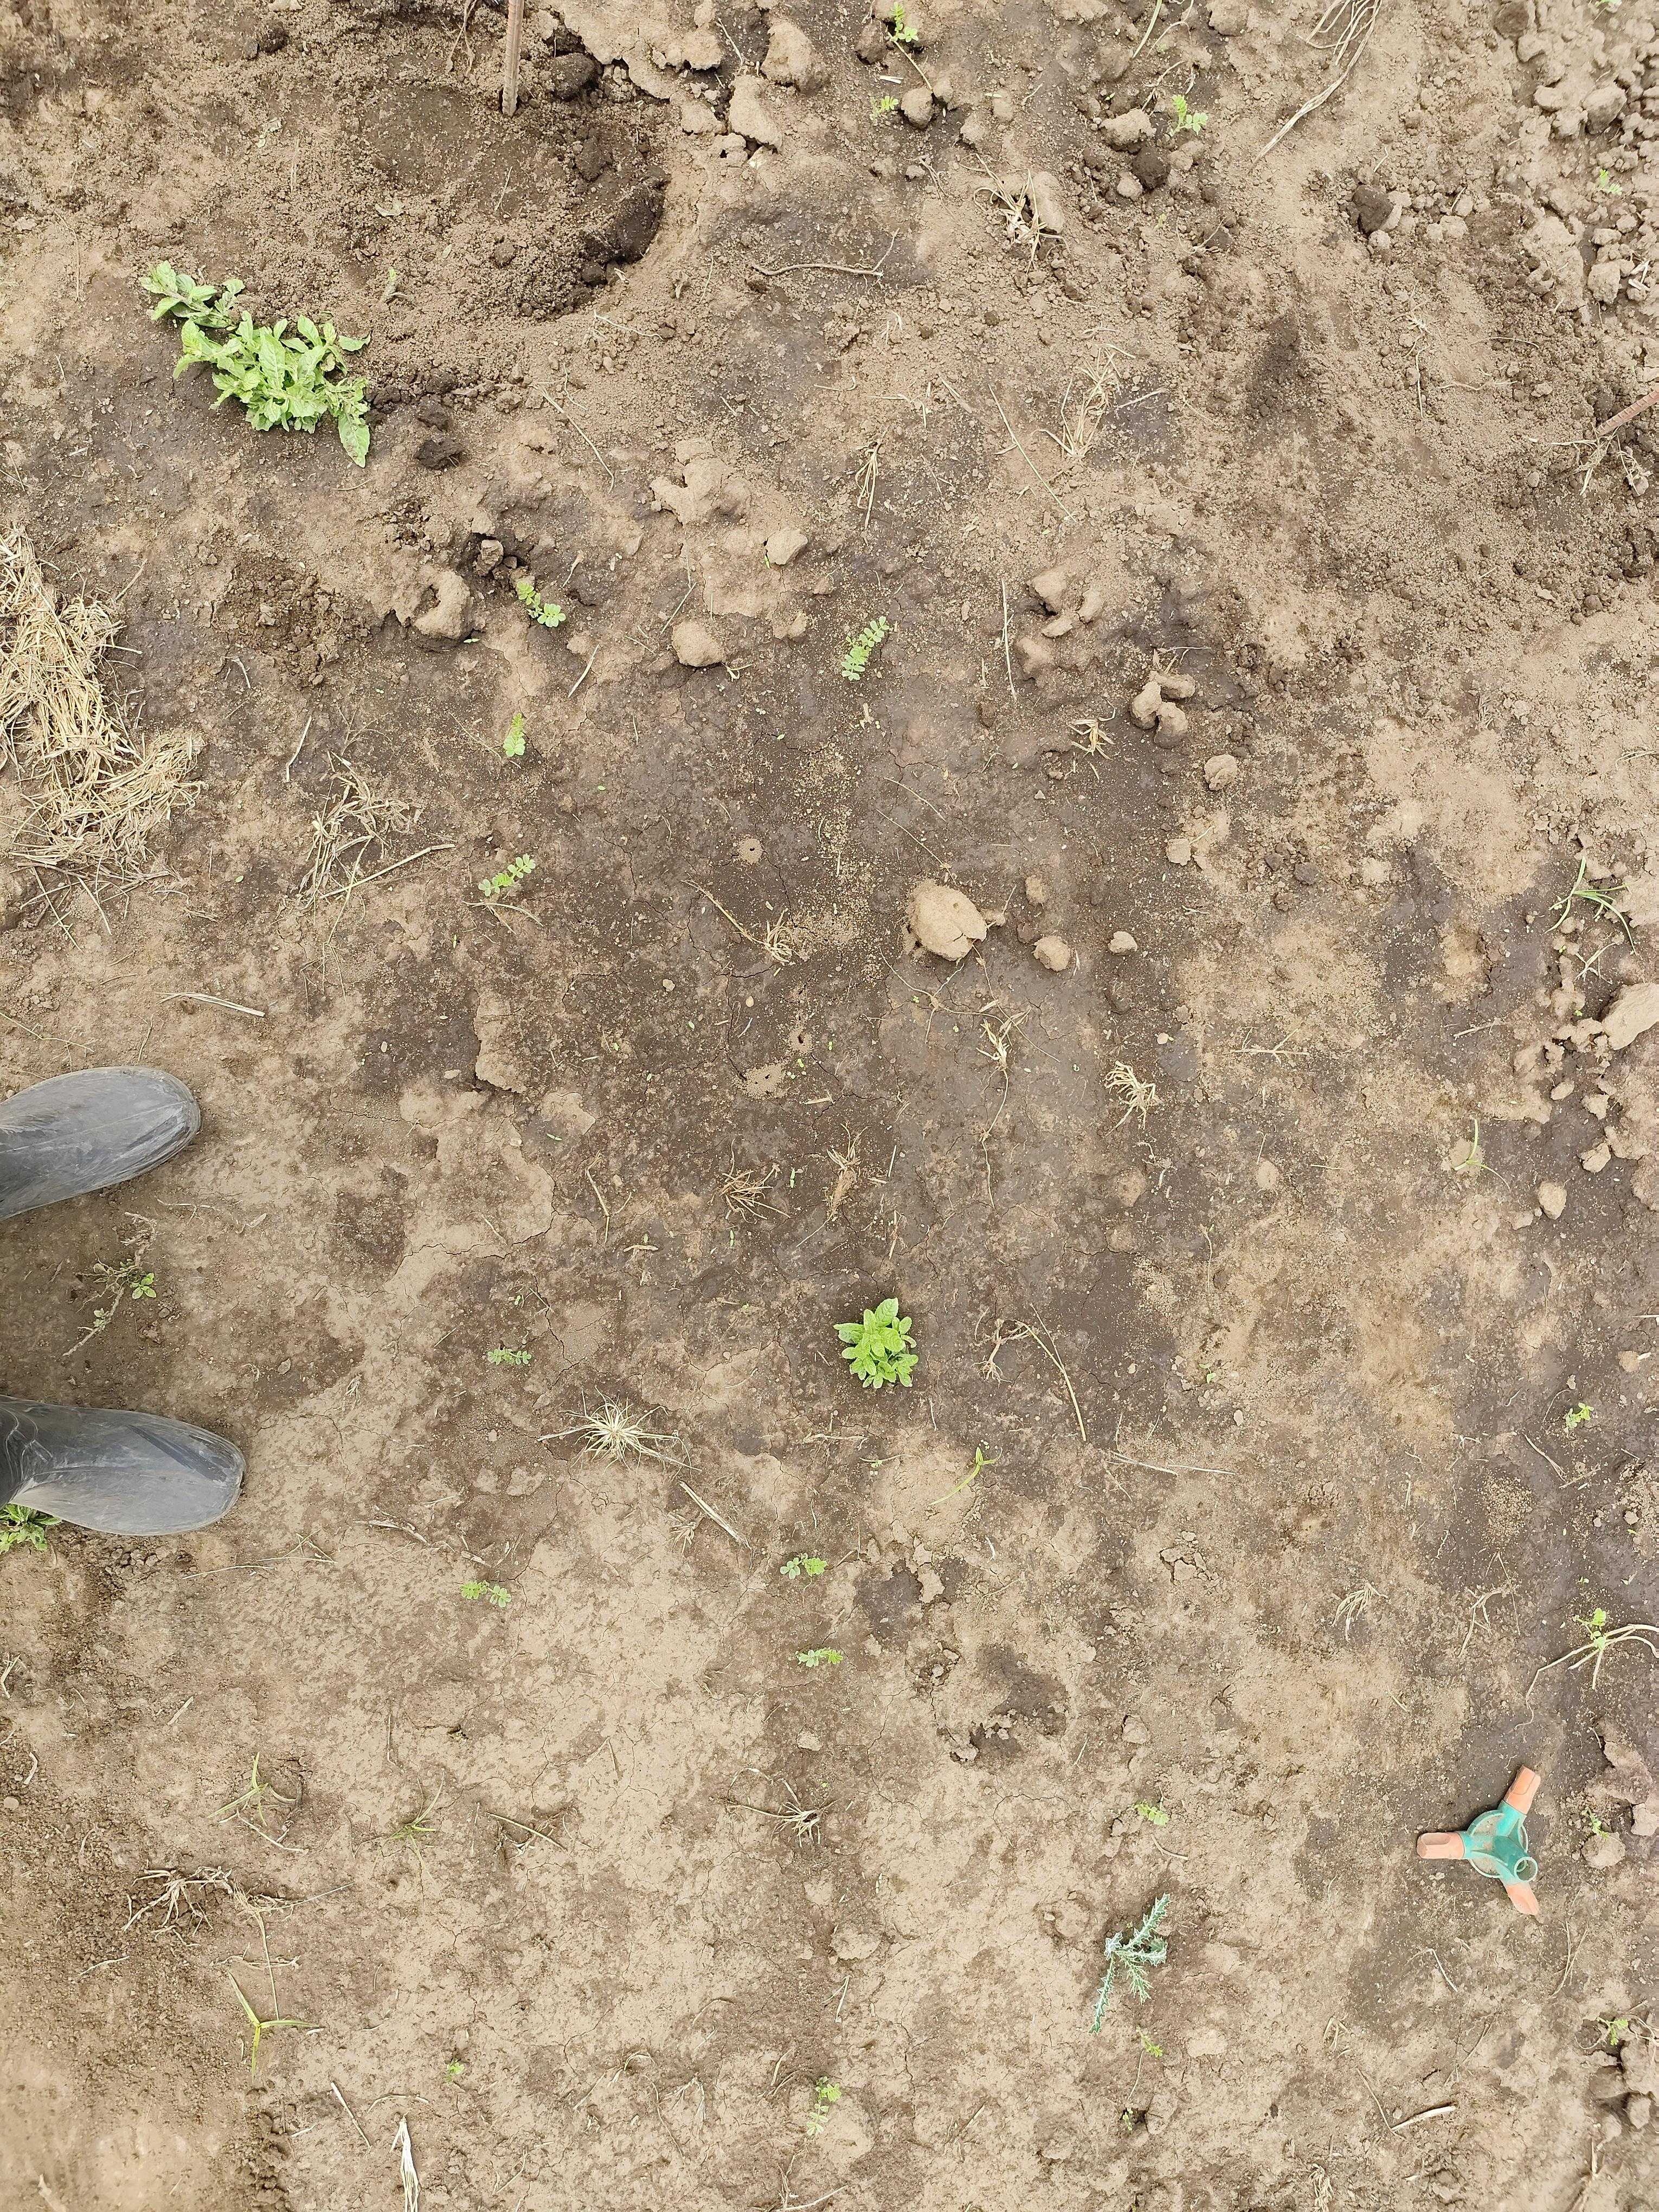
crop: chickpea
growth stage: emergence
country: Tanzania
